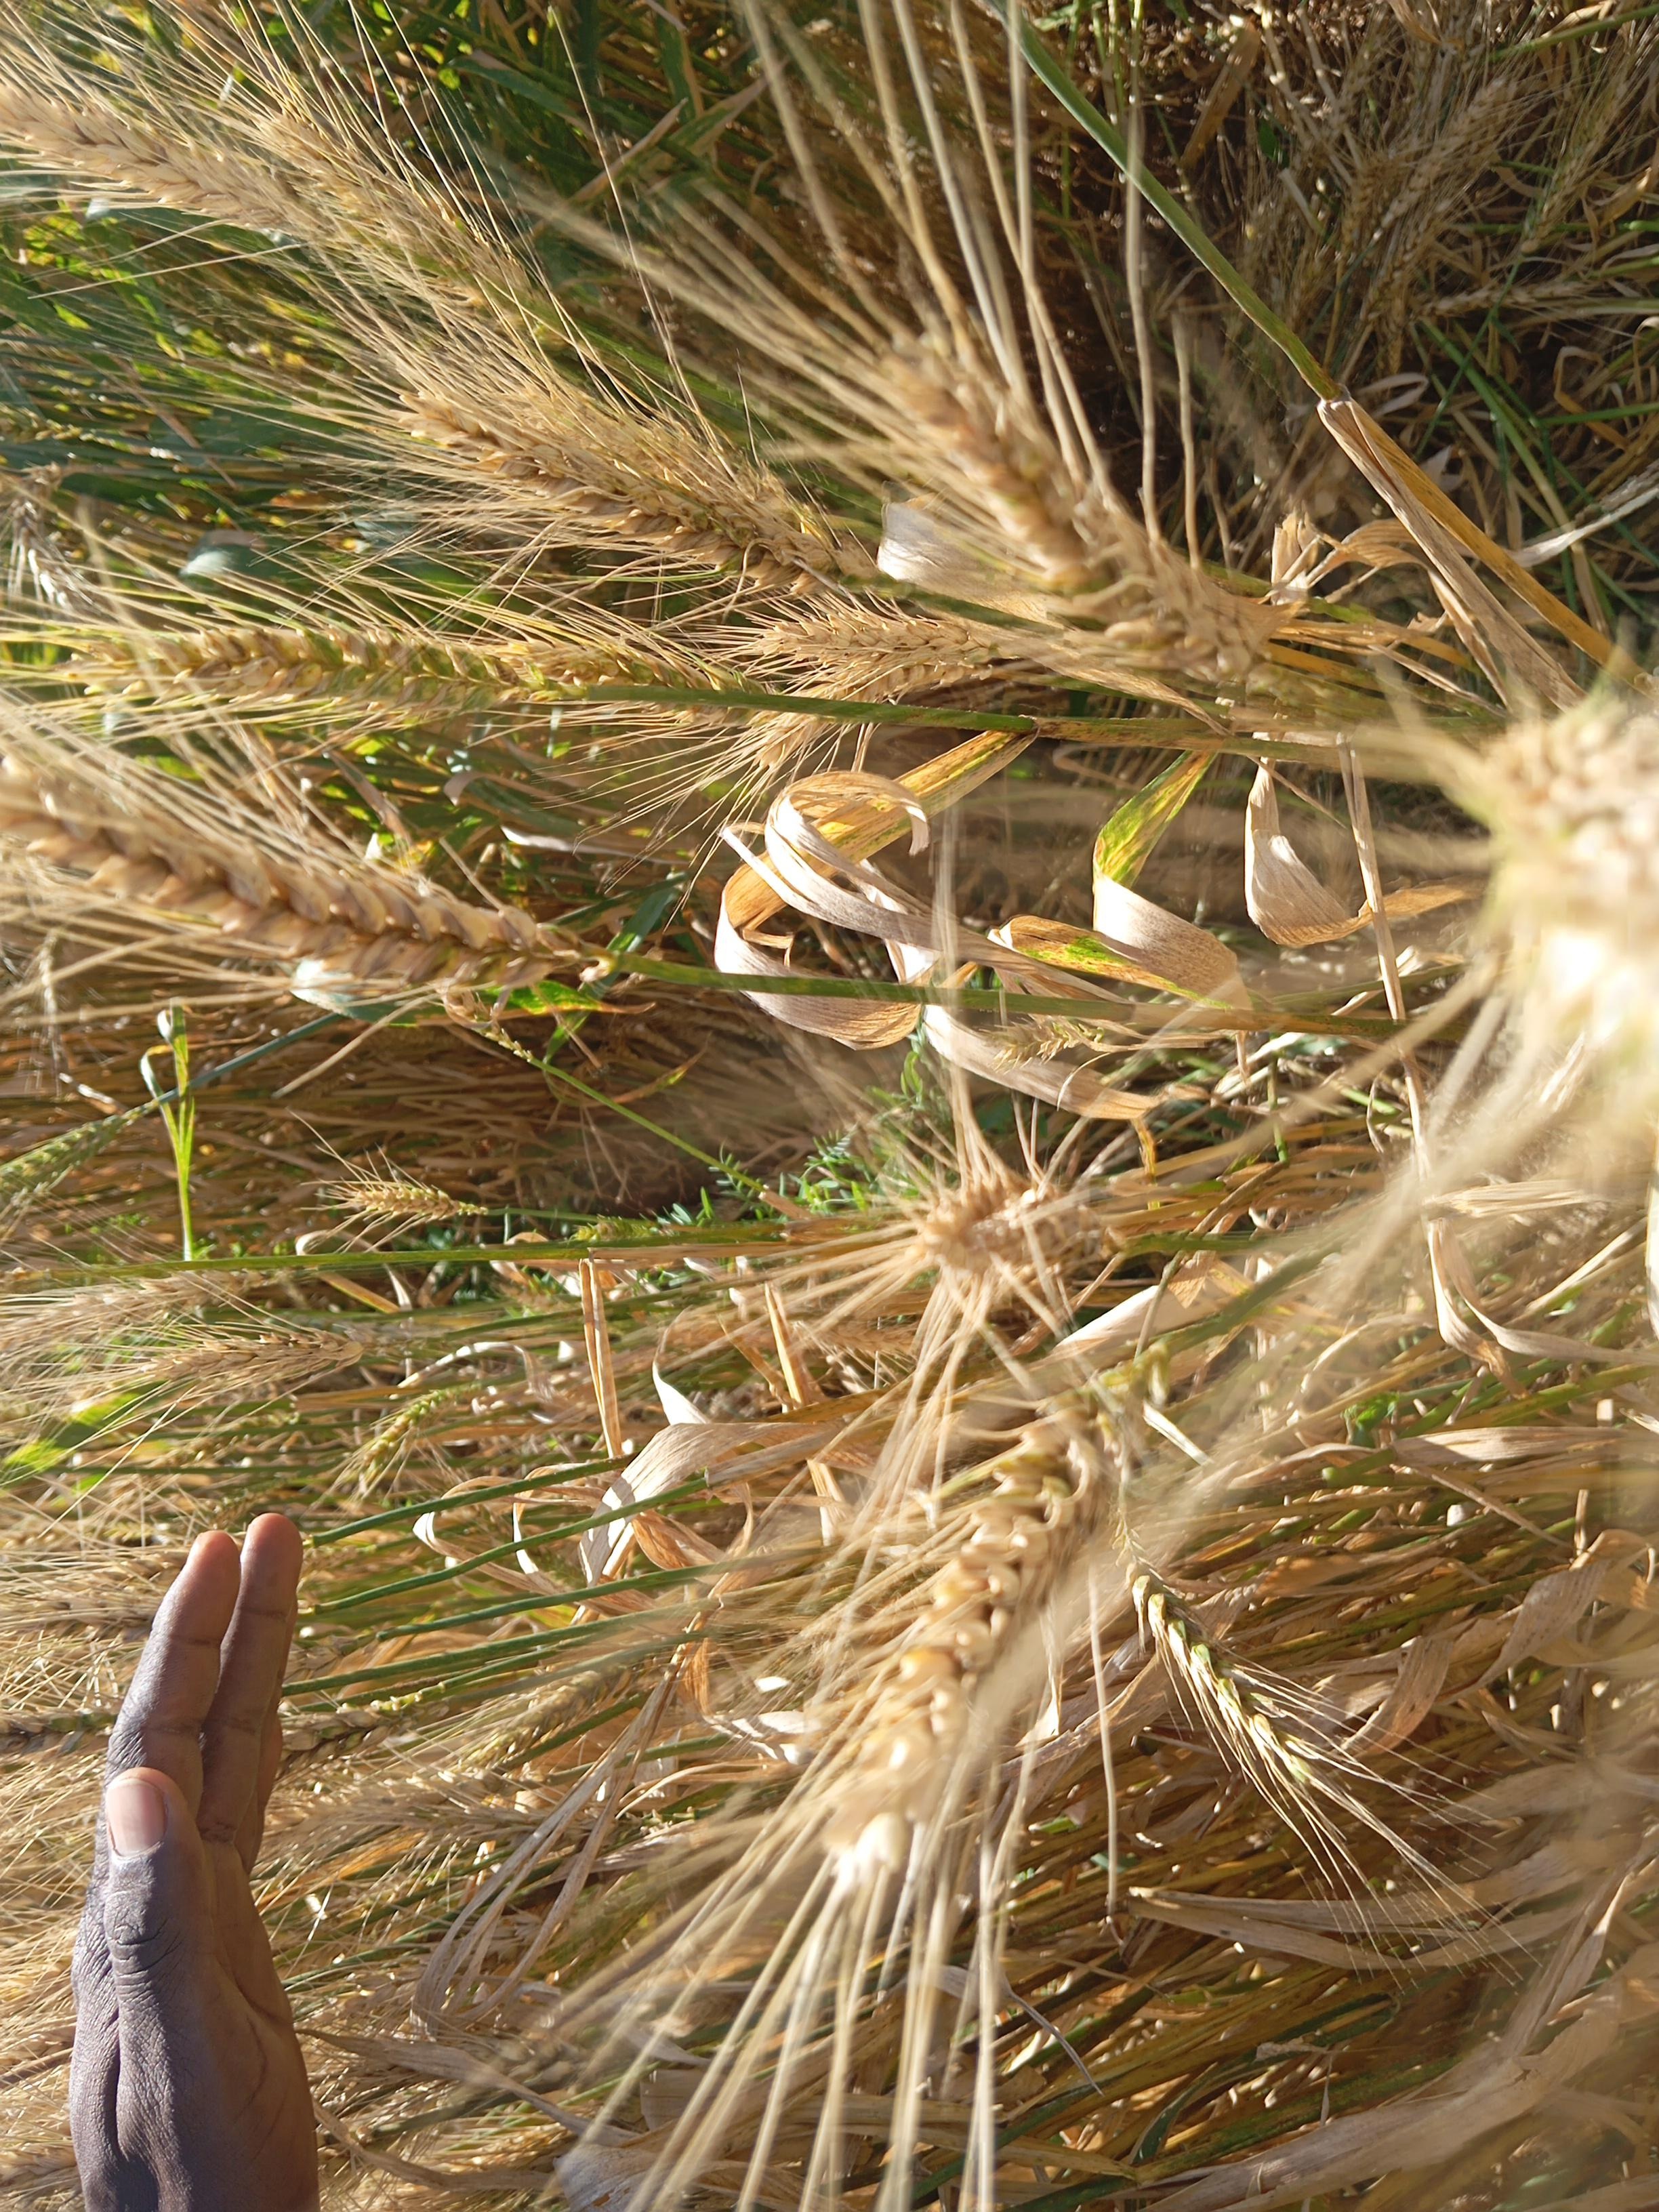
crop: wheat
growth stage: maturity
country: Kenya
